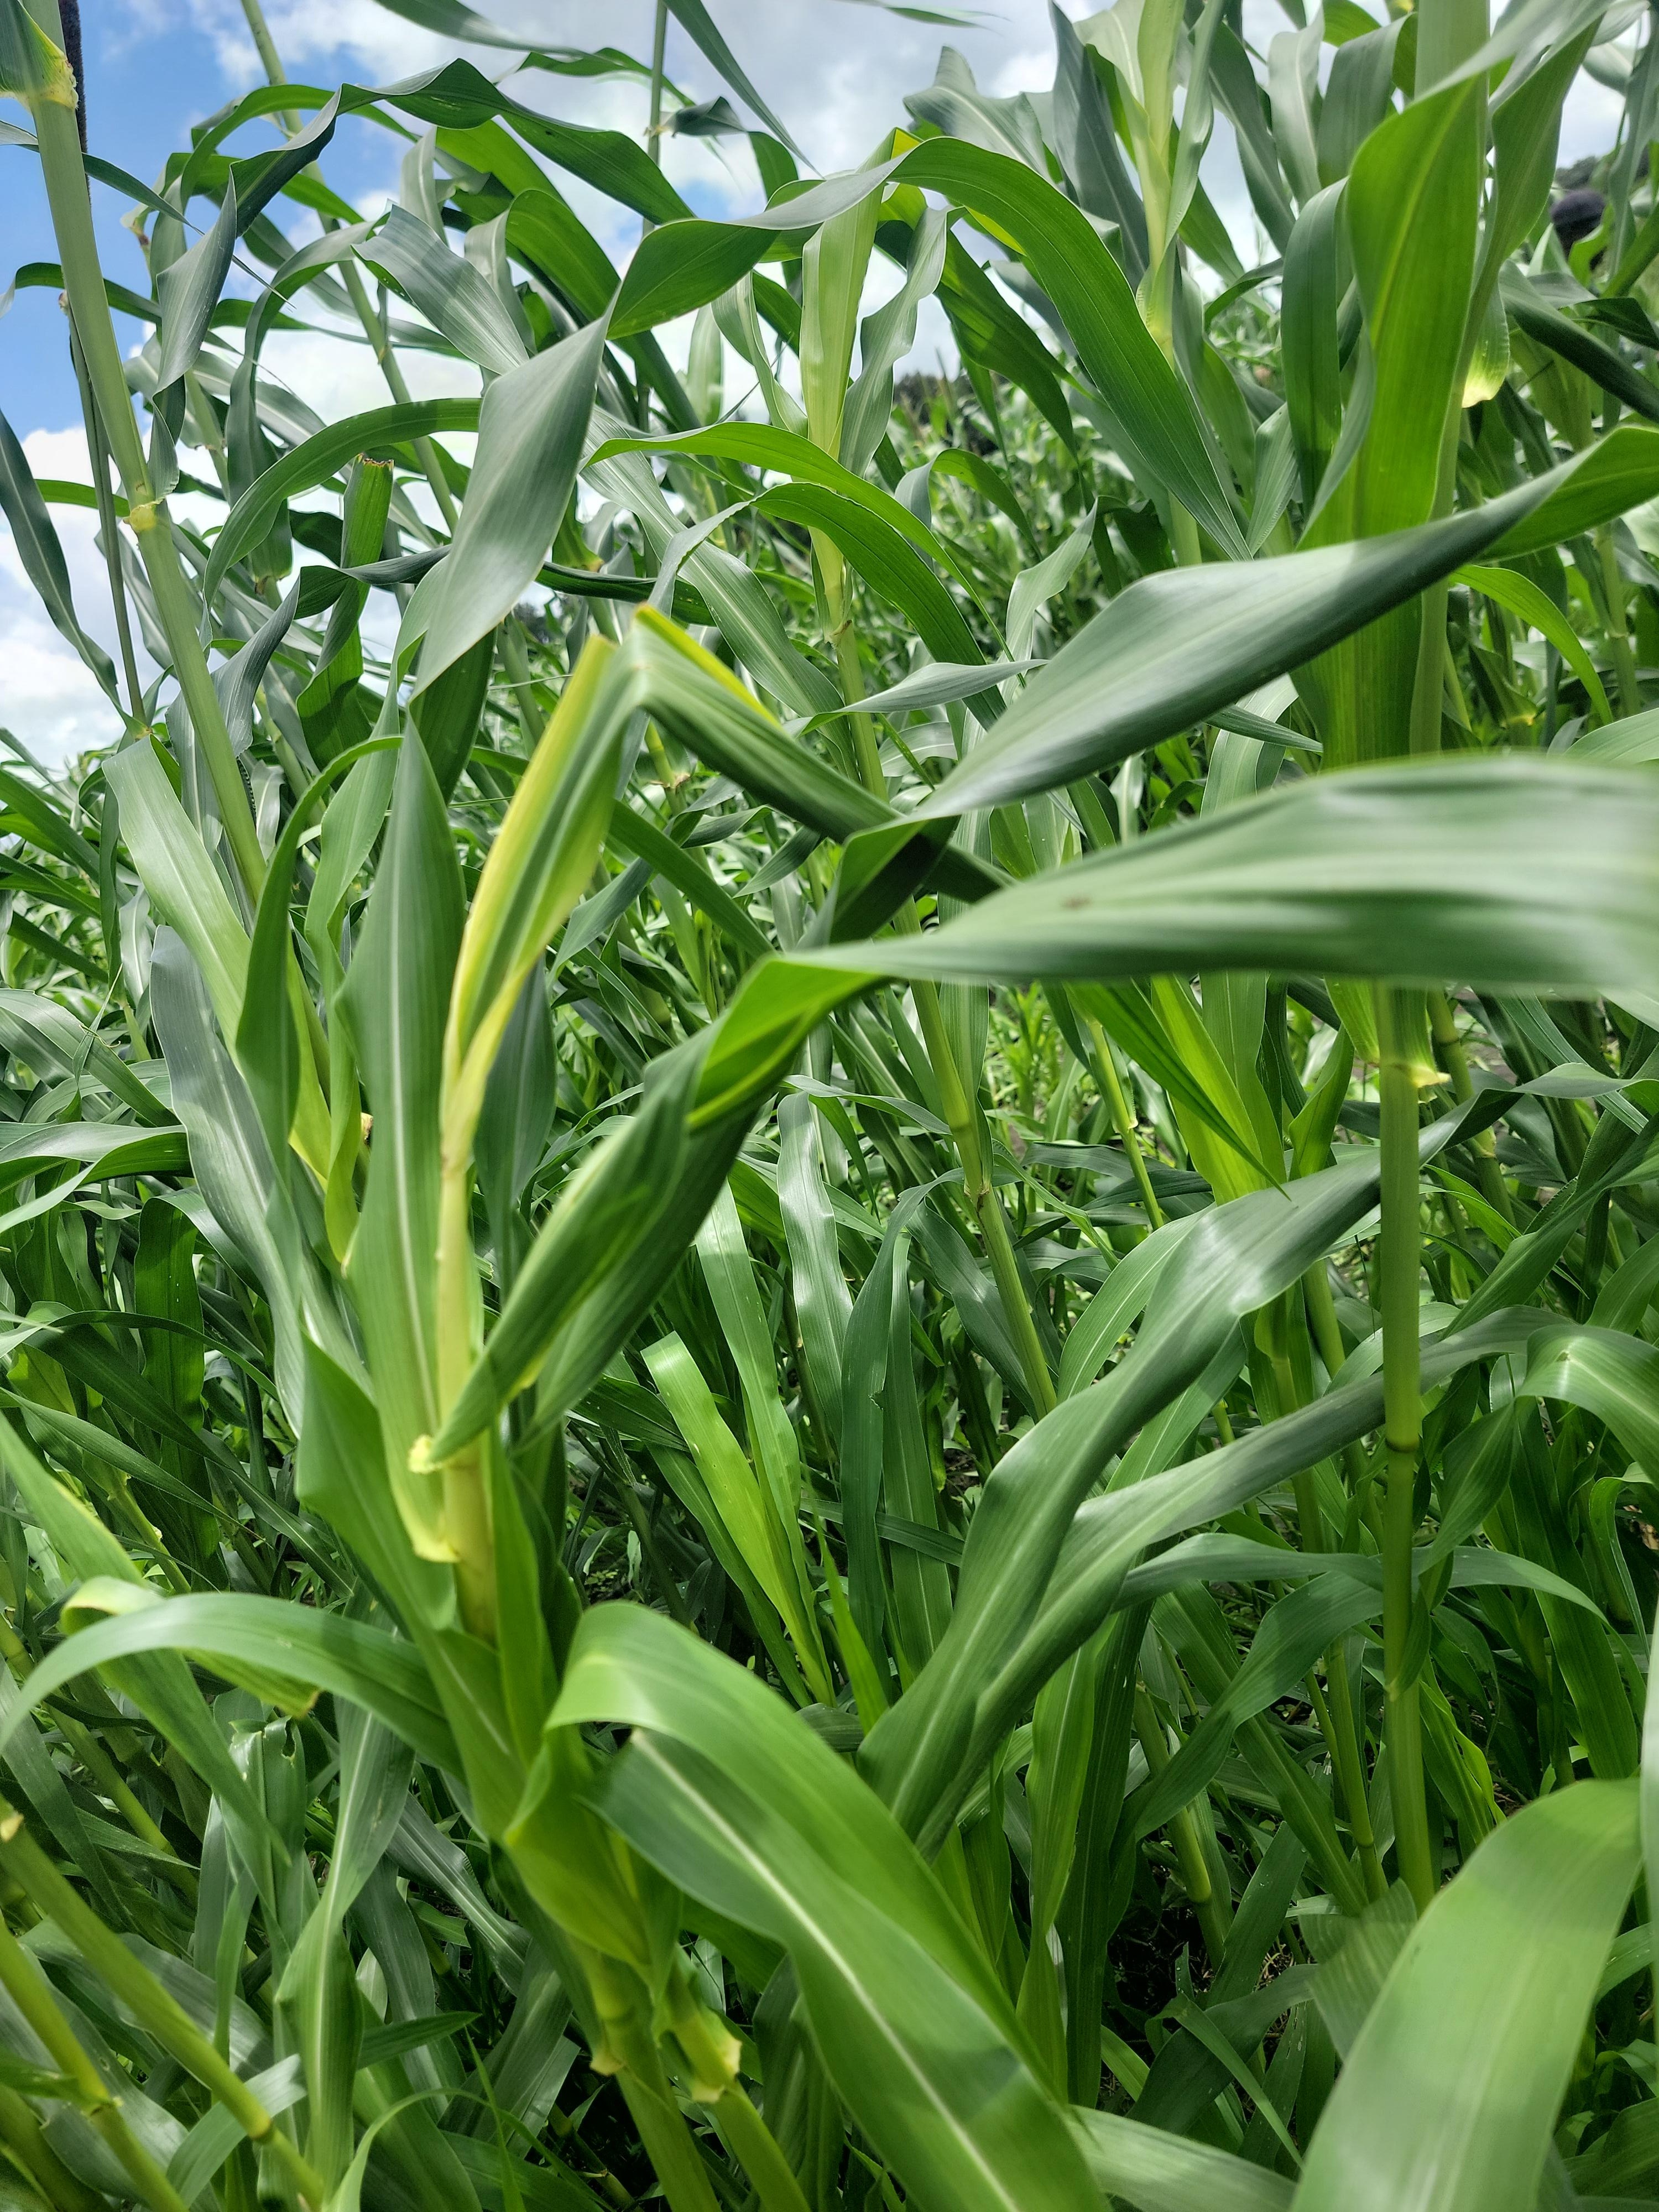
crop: pearl millet
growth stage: heading tuber
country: Tanzania
